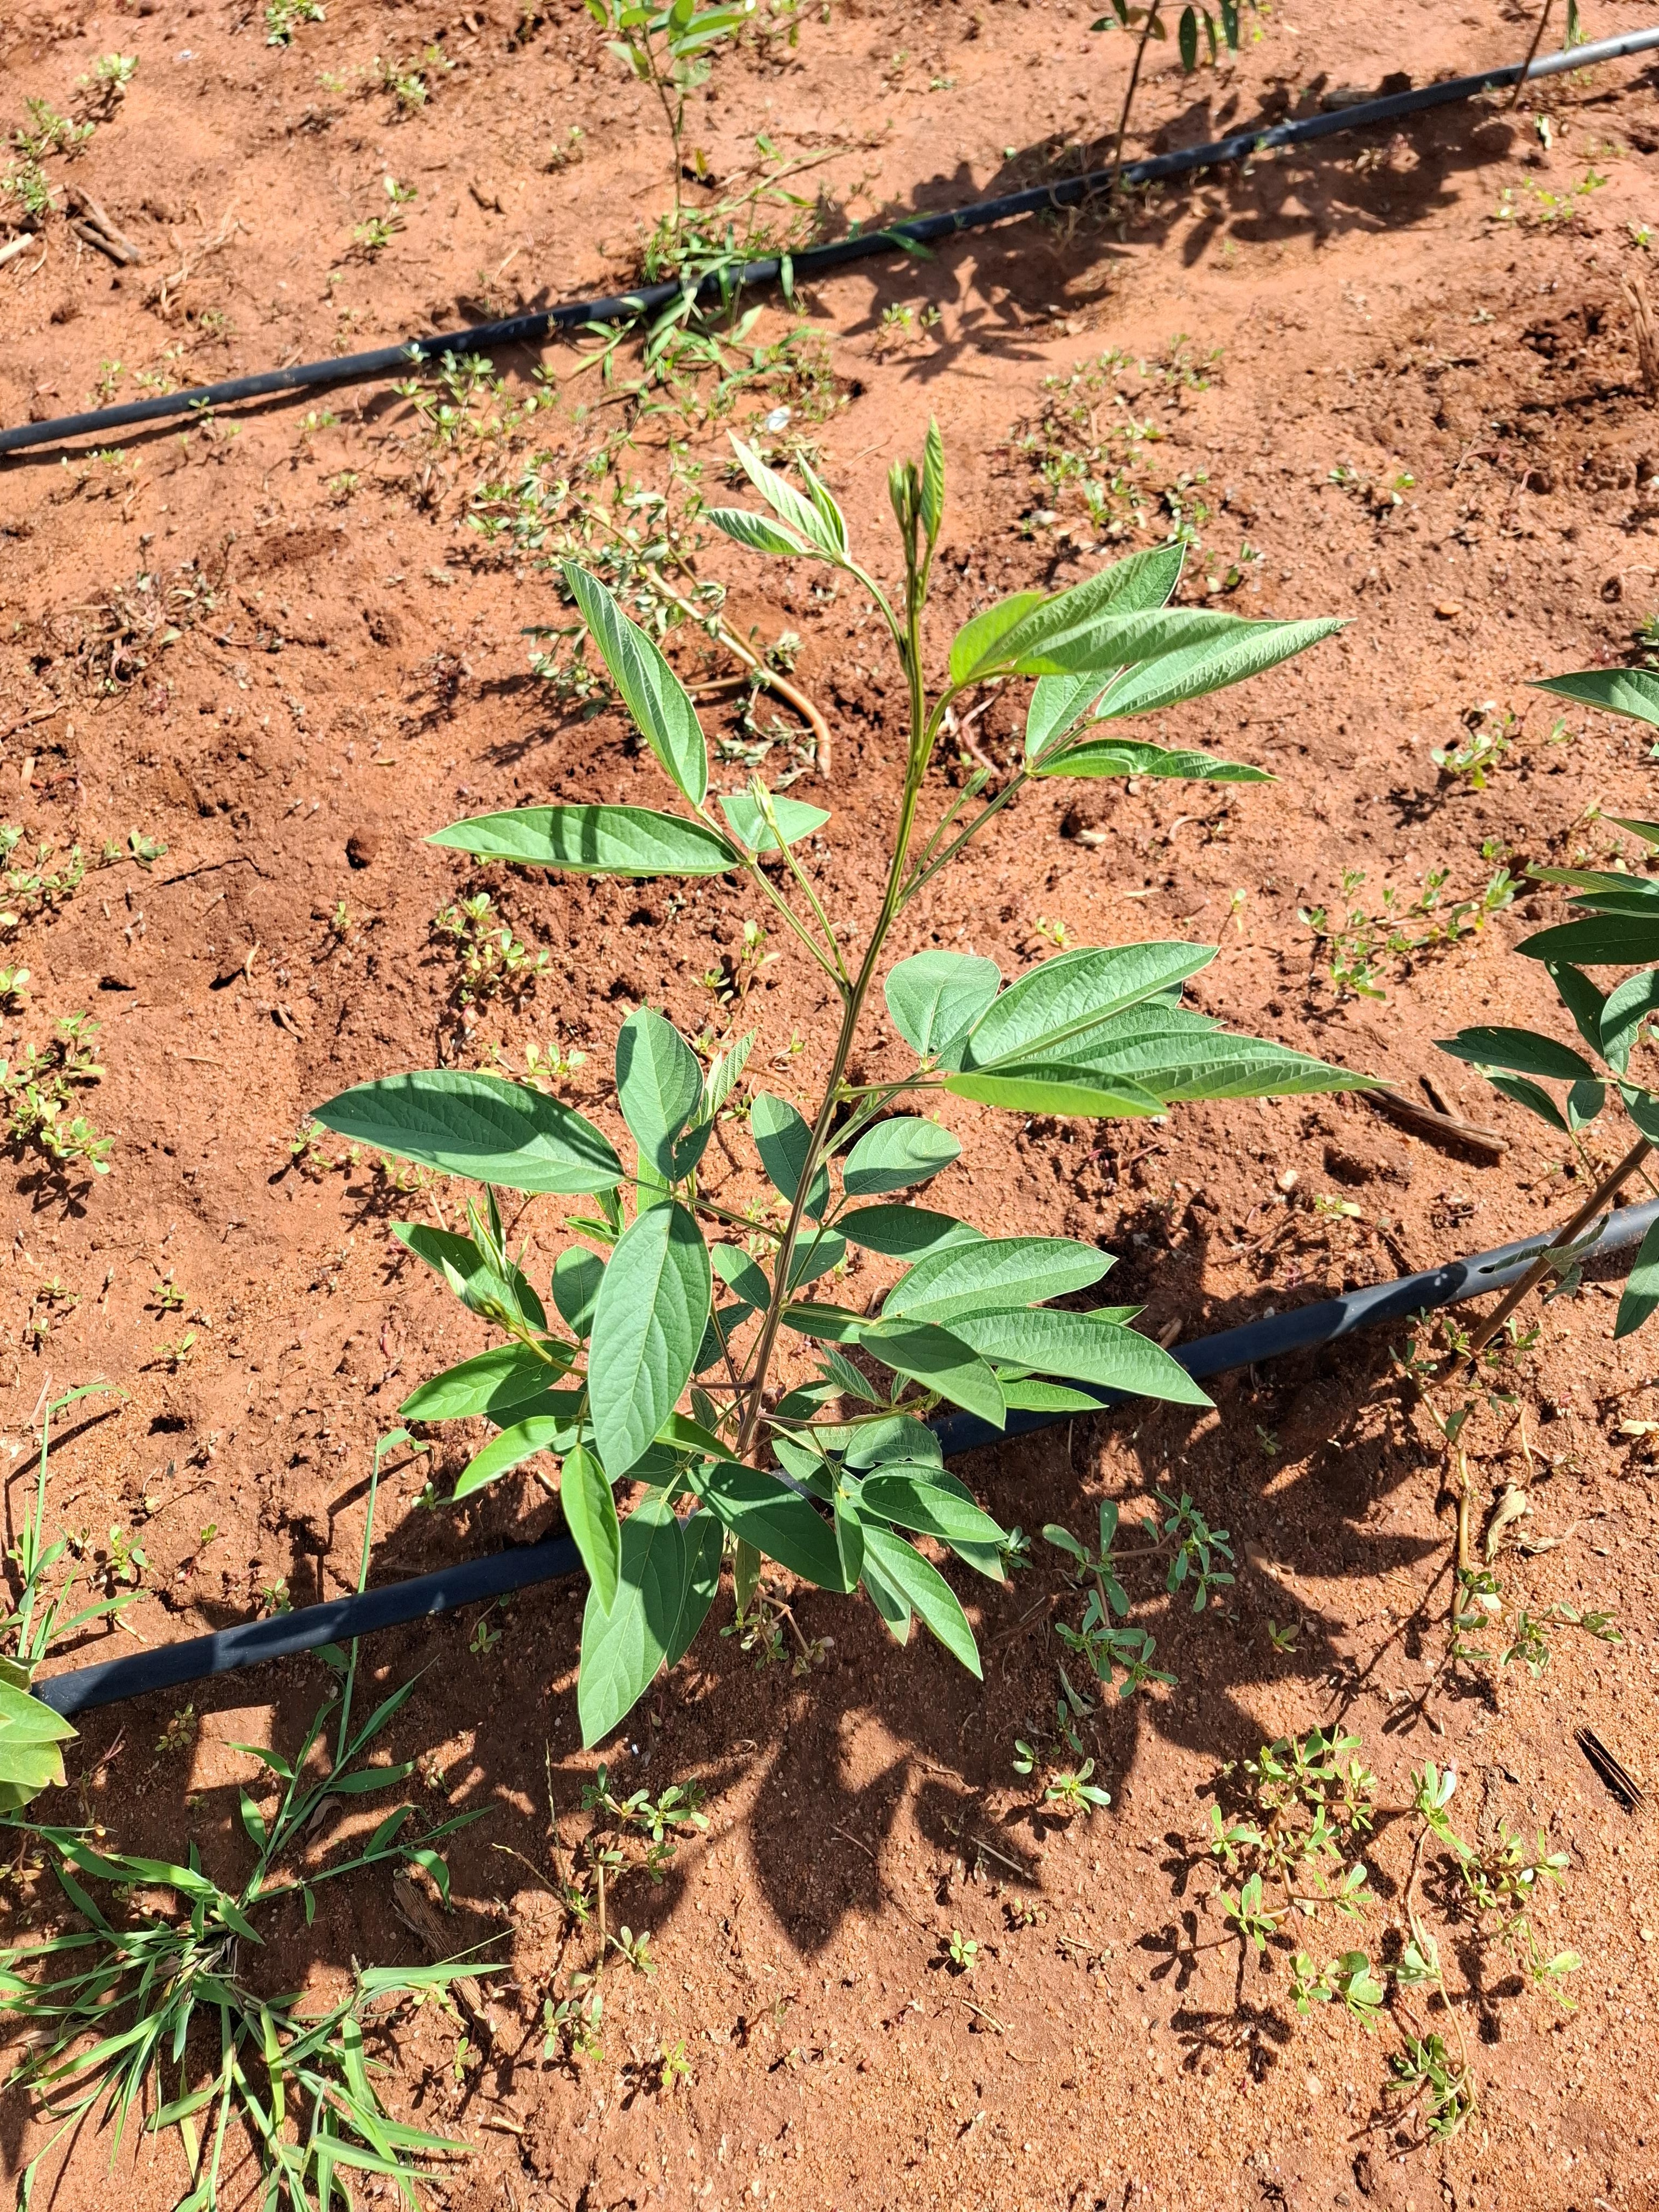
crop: pigeonpea
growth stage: flowering
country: Kenya
